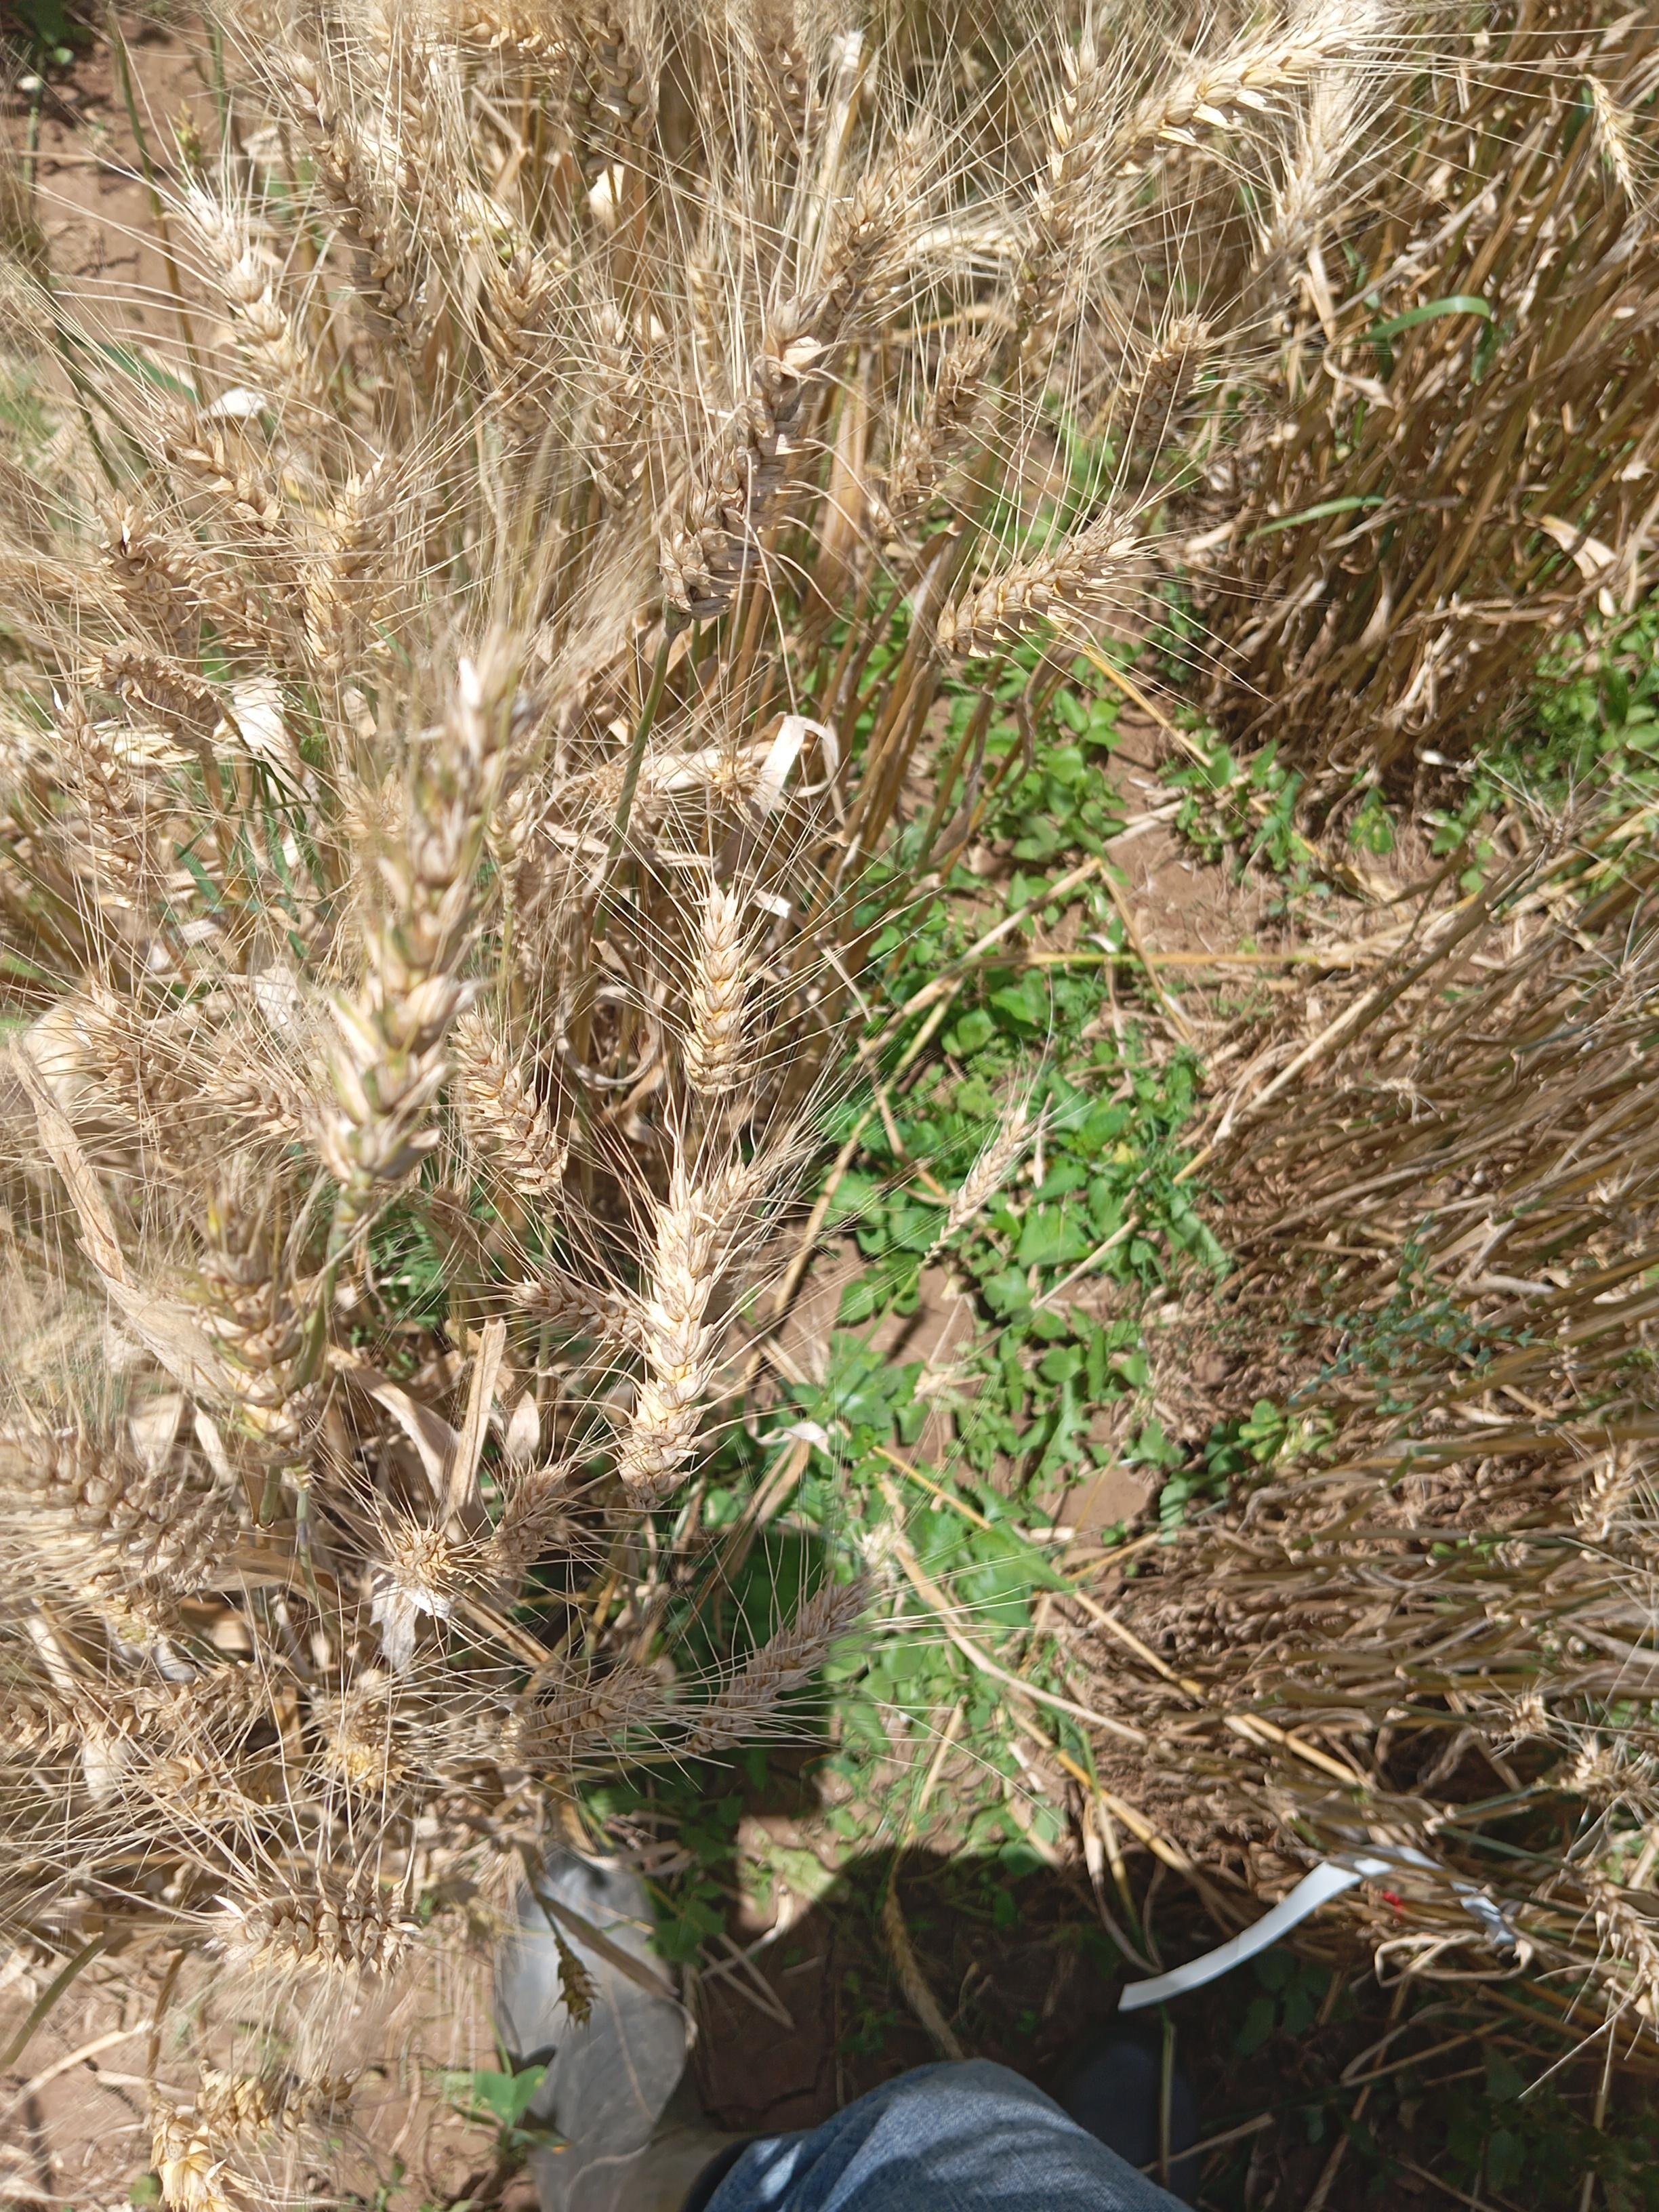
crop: wheat
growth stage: maturity
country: Kenya
